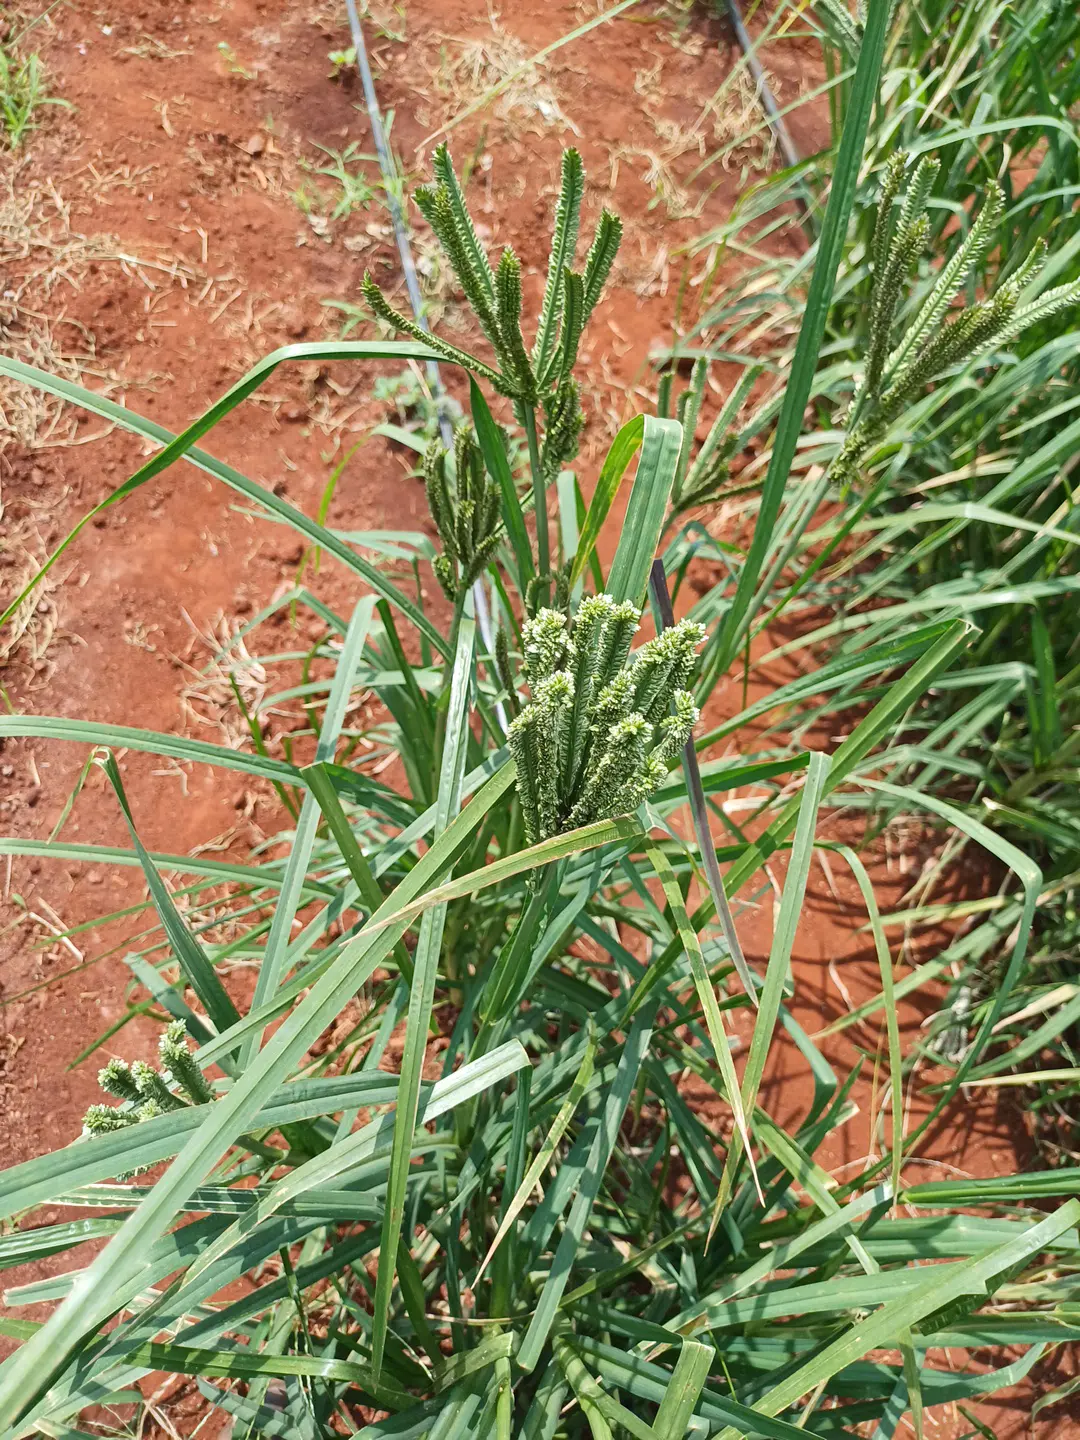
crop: finger millet
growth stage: flowering
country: Kenya
